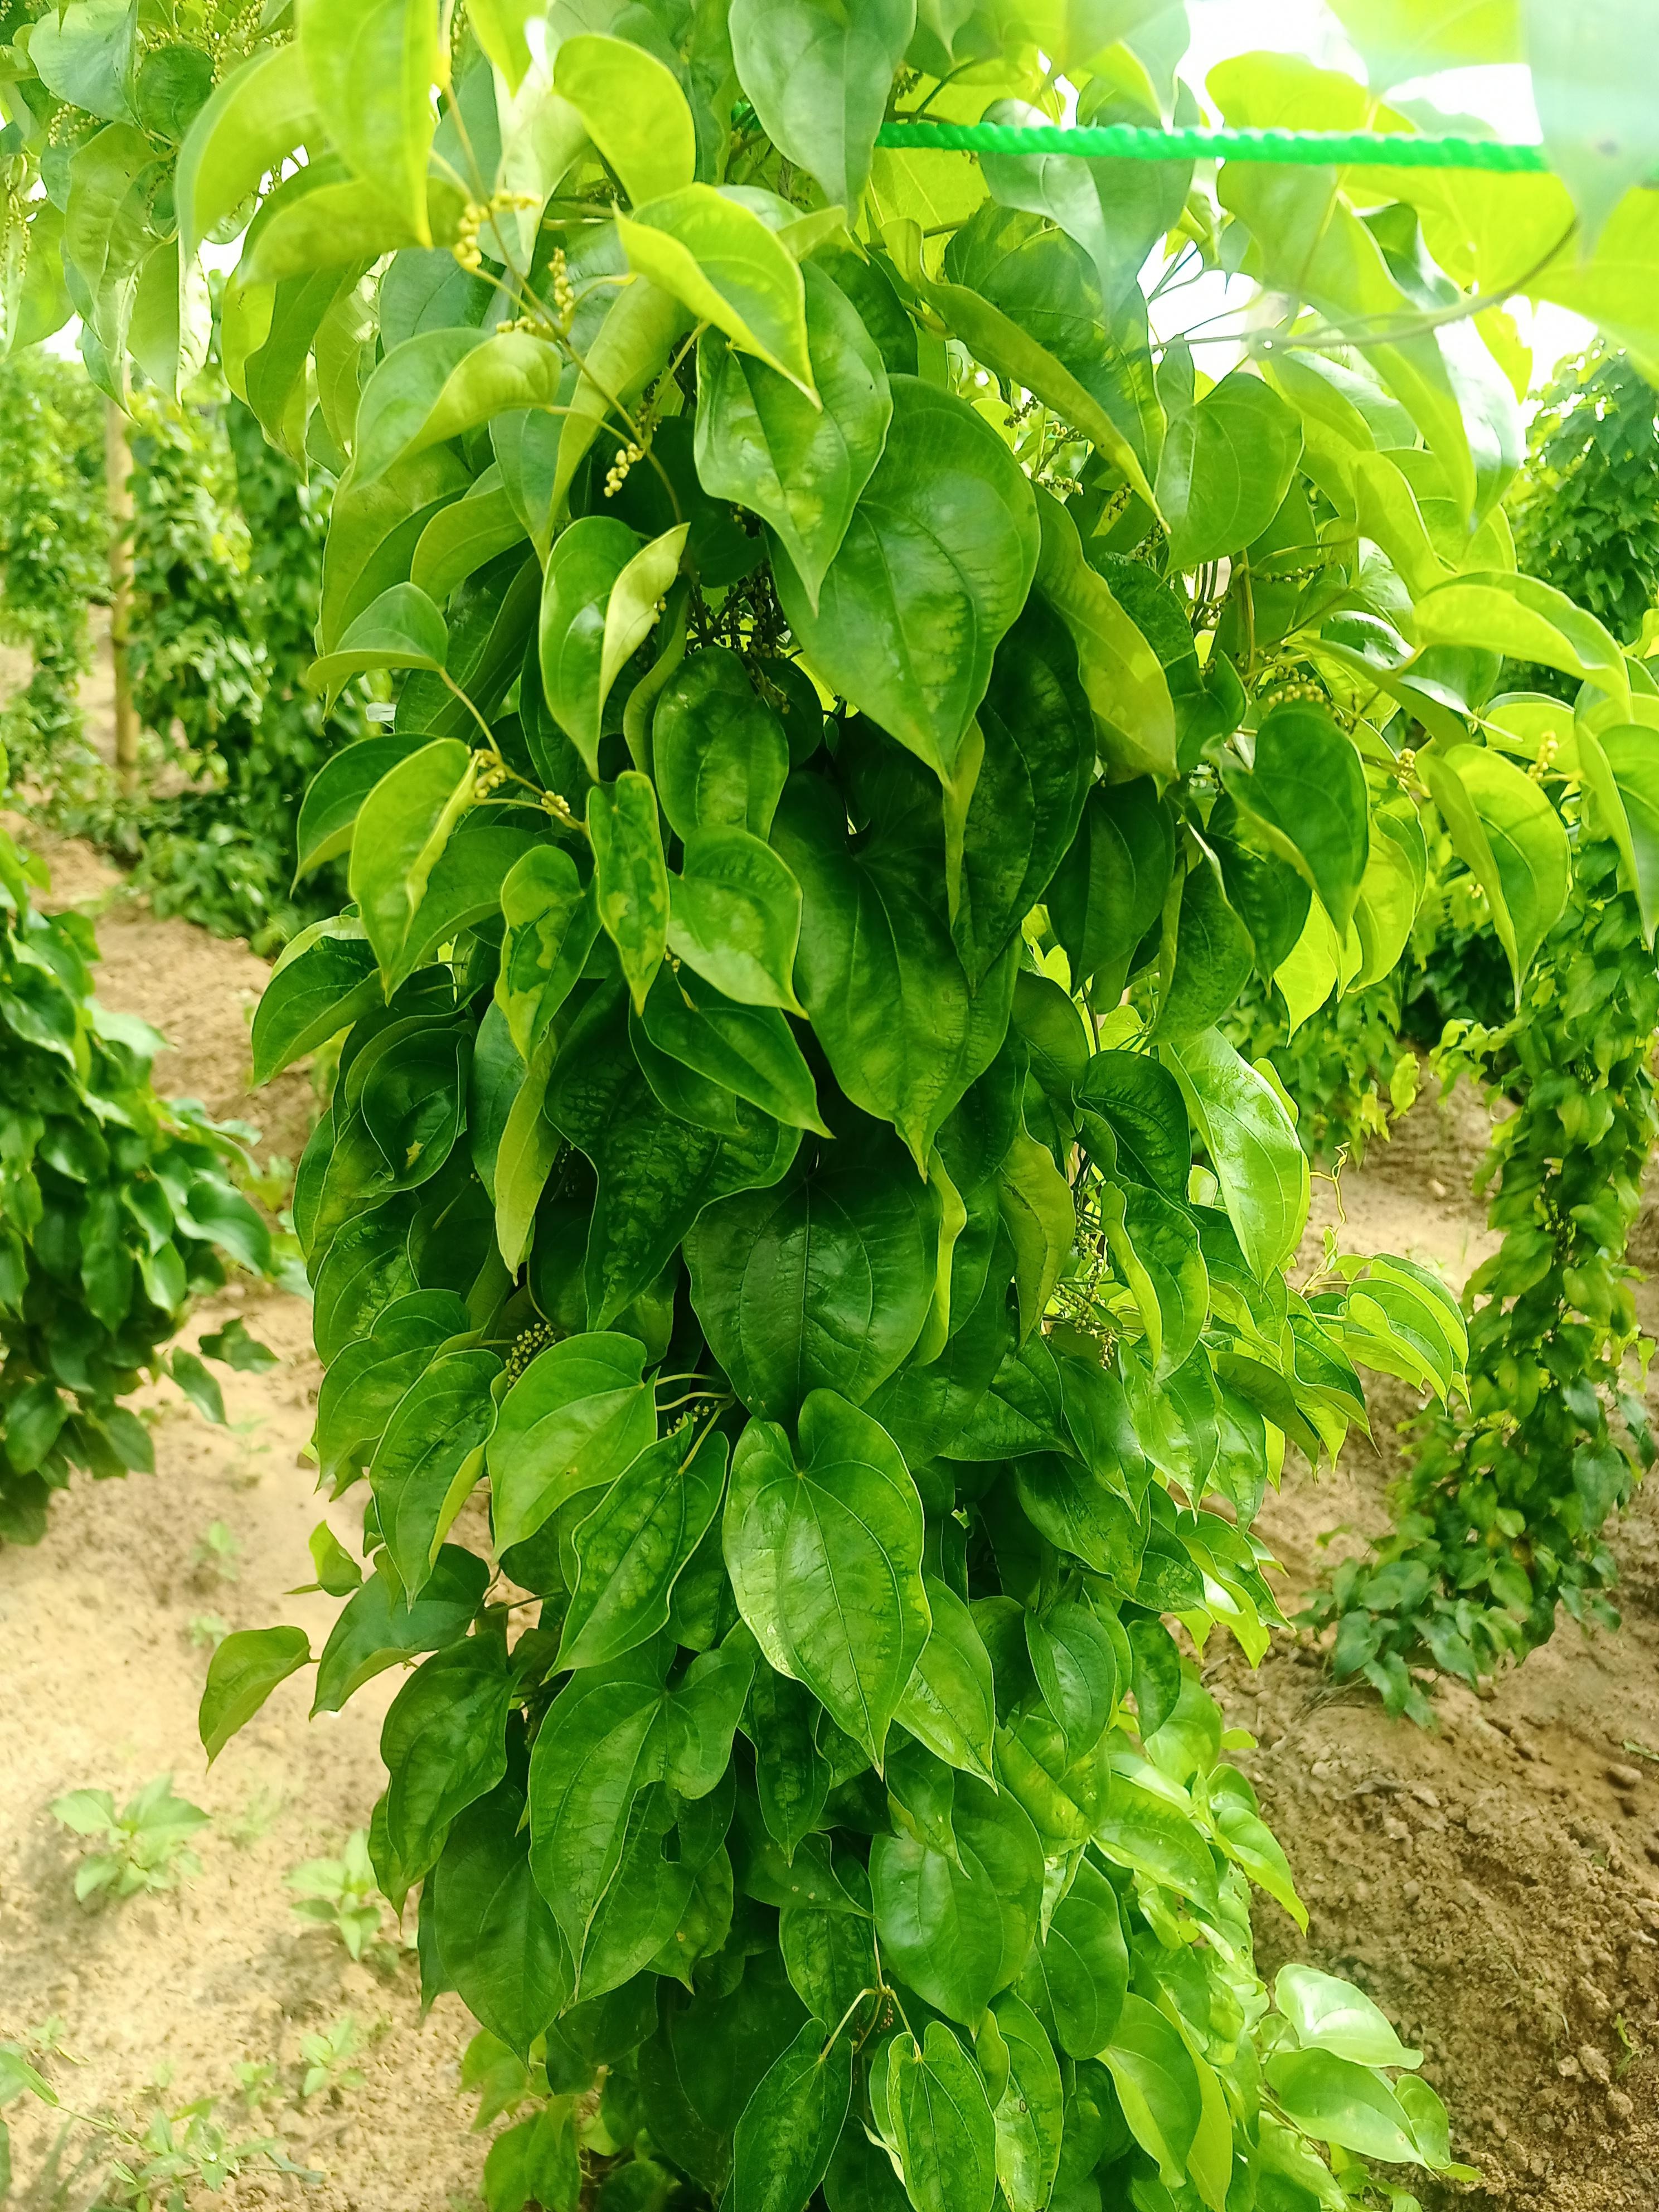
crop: yam
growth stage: vegetative
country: Nigeria
